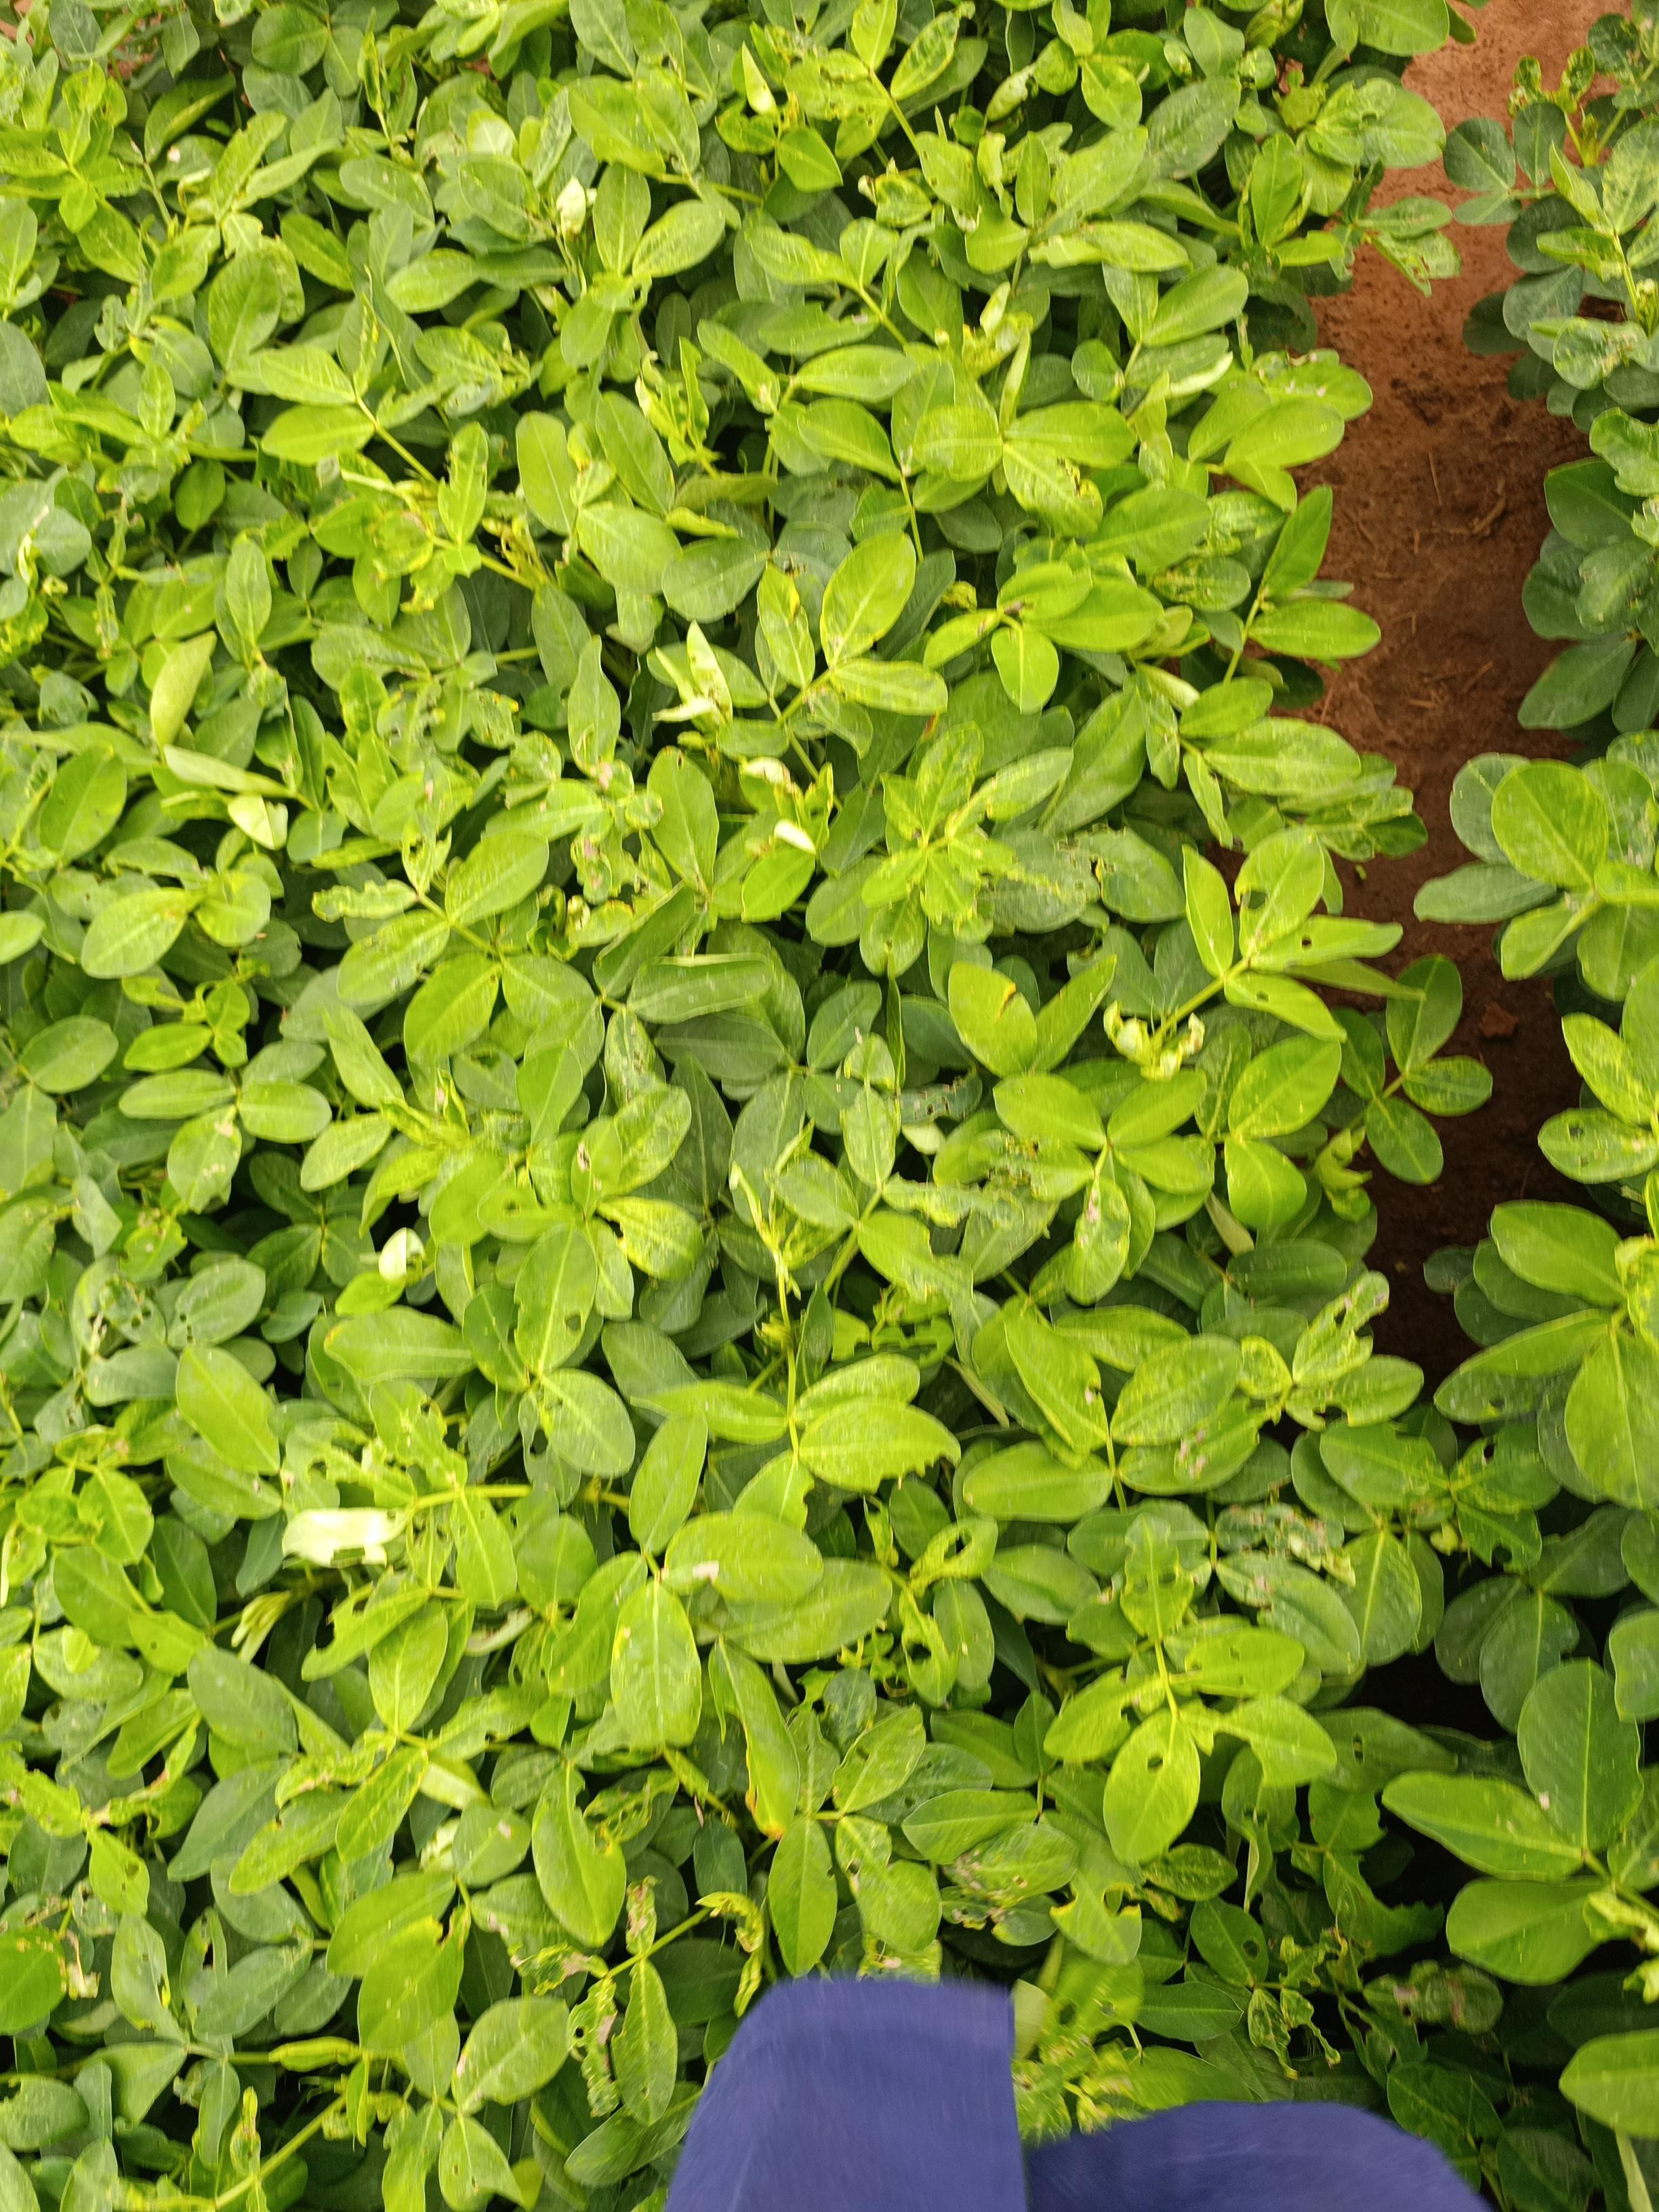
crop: groundnut
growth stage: pegging
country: Kenya
